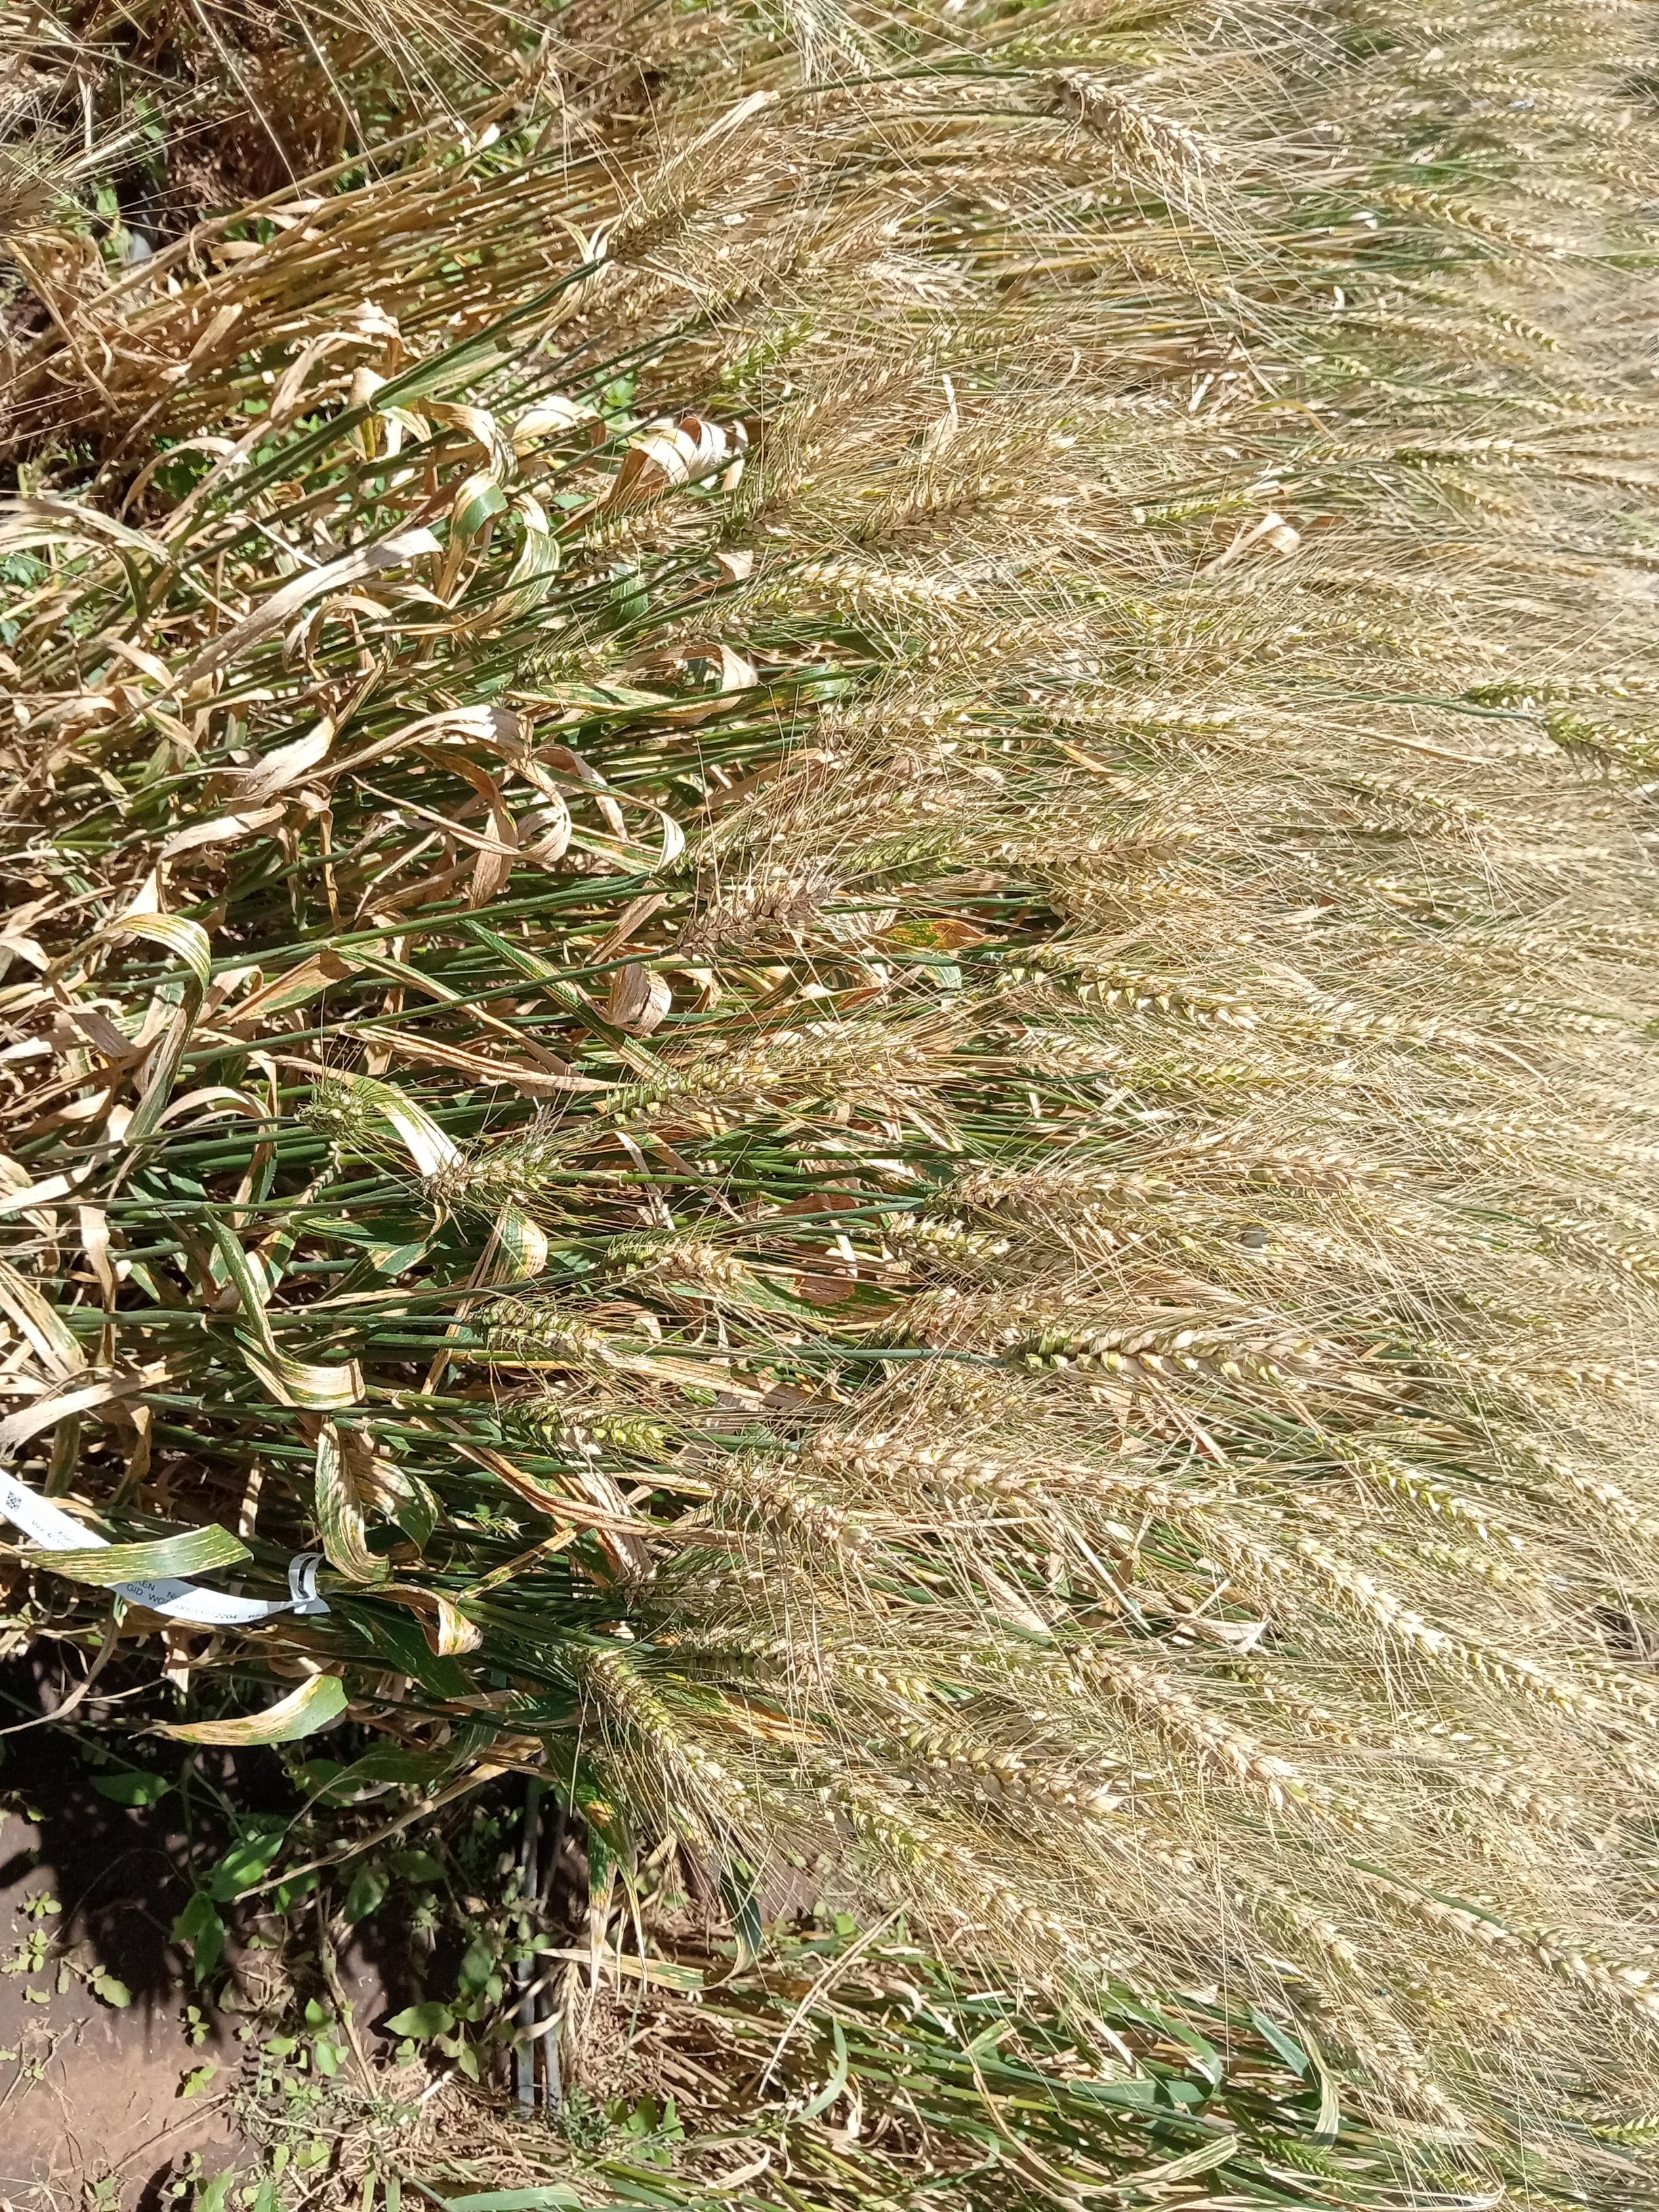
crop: wheat
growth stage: maturity
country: Kenya
